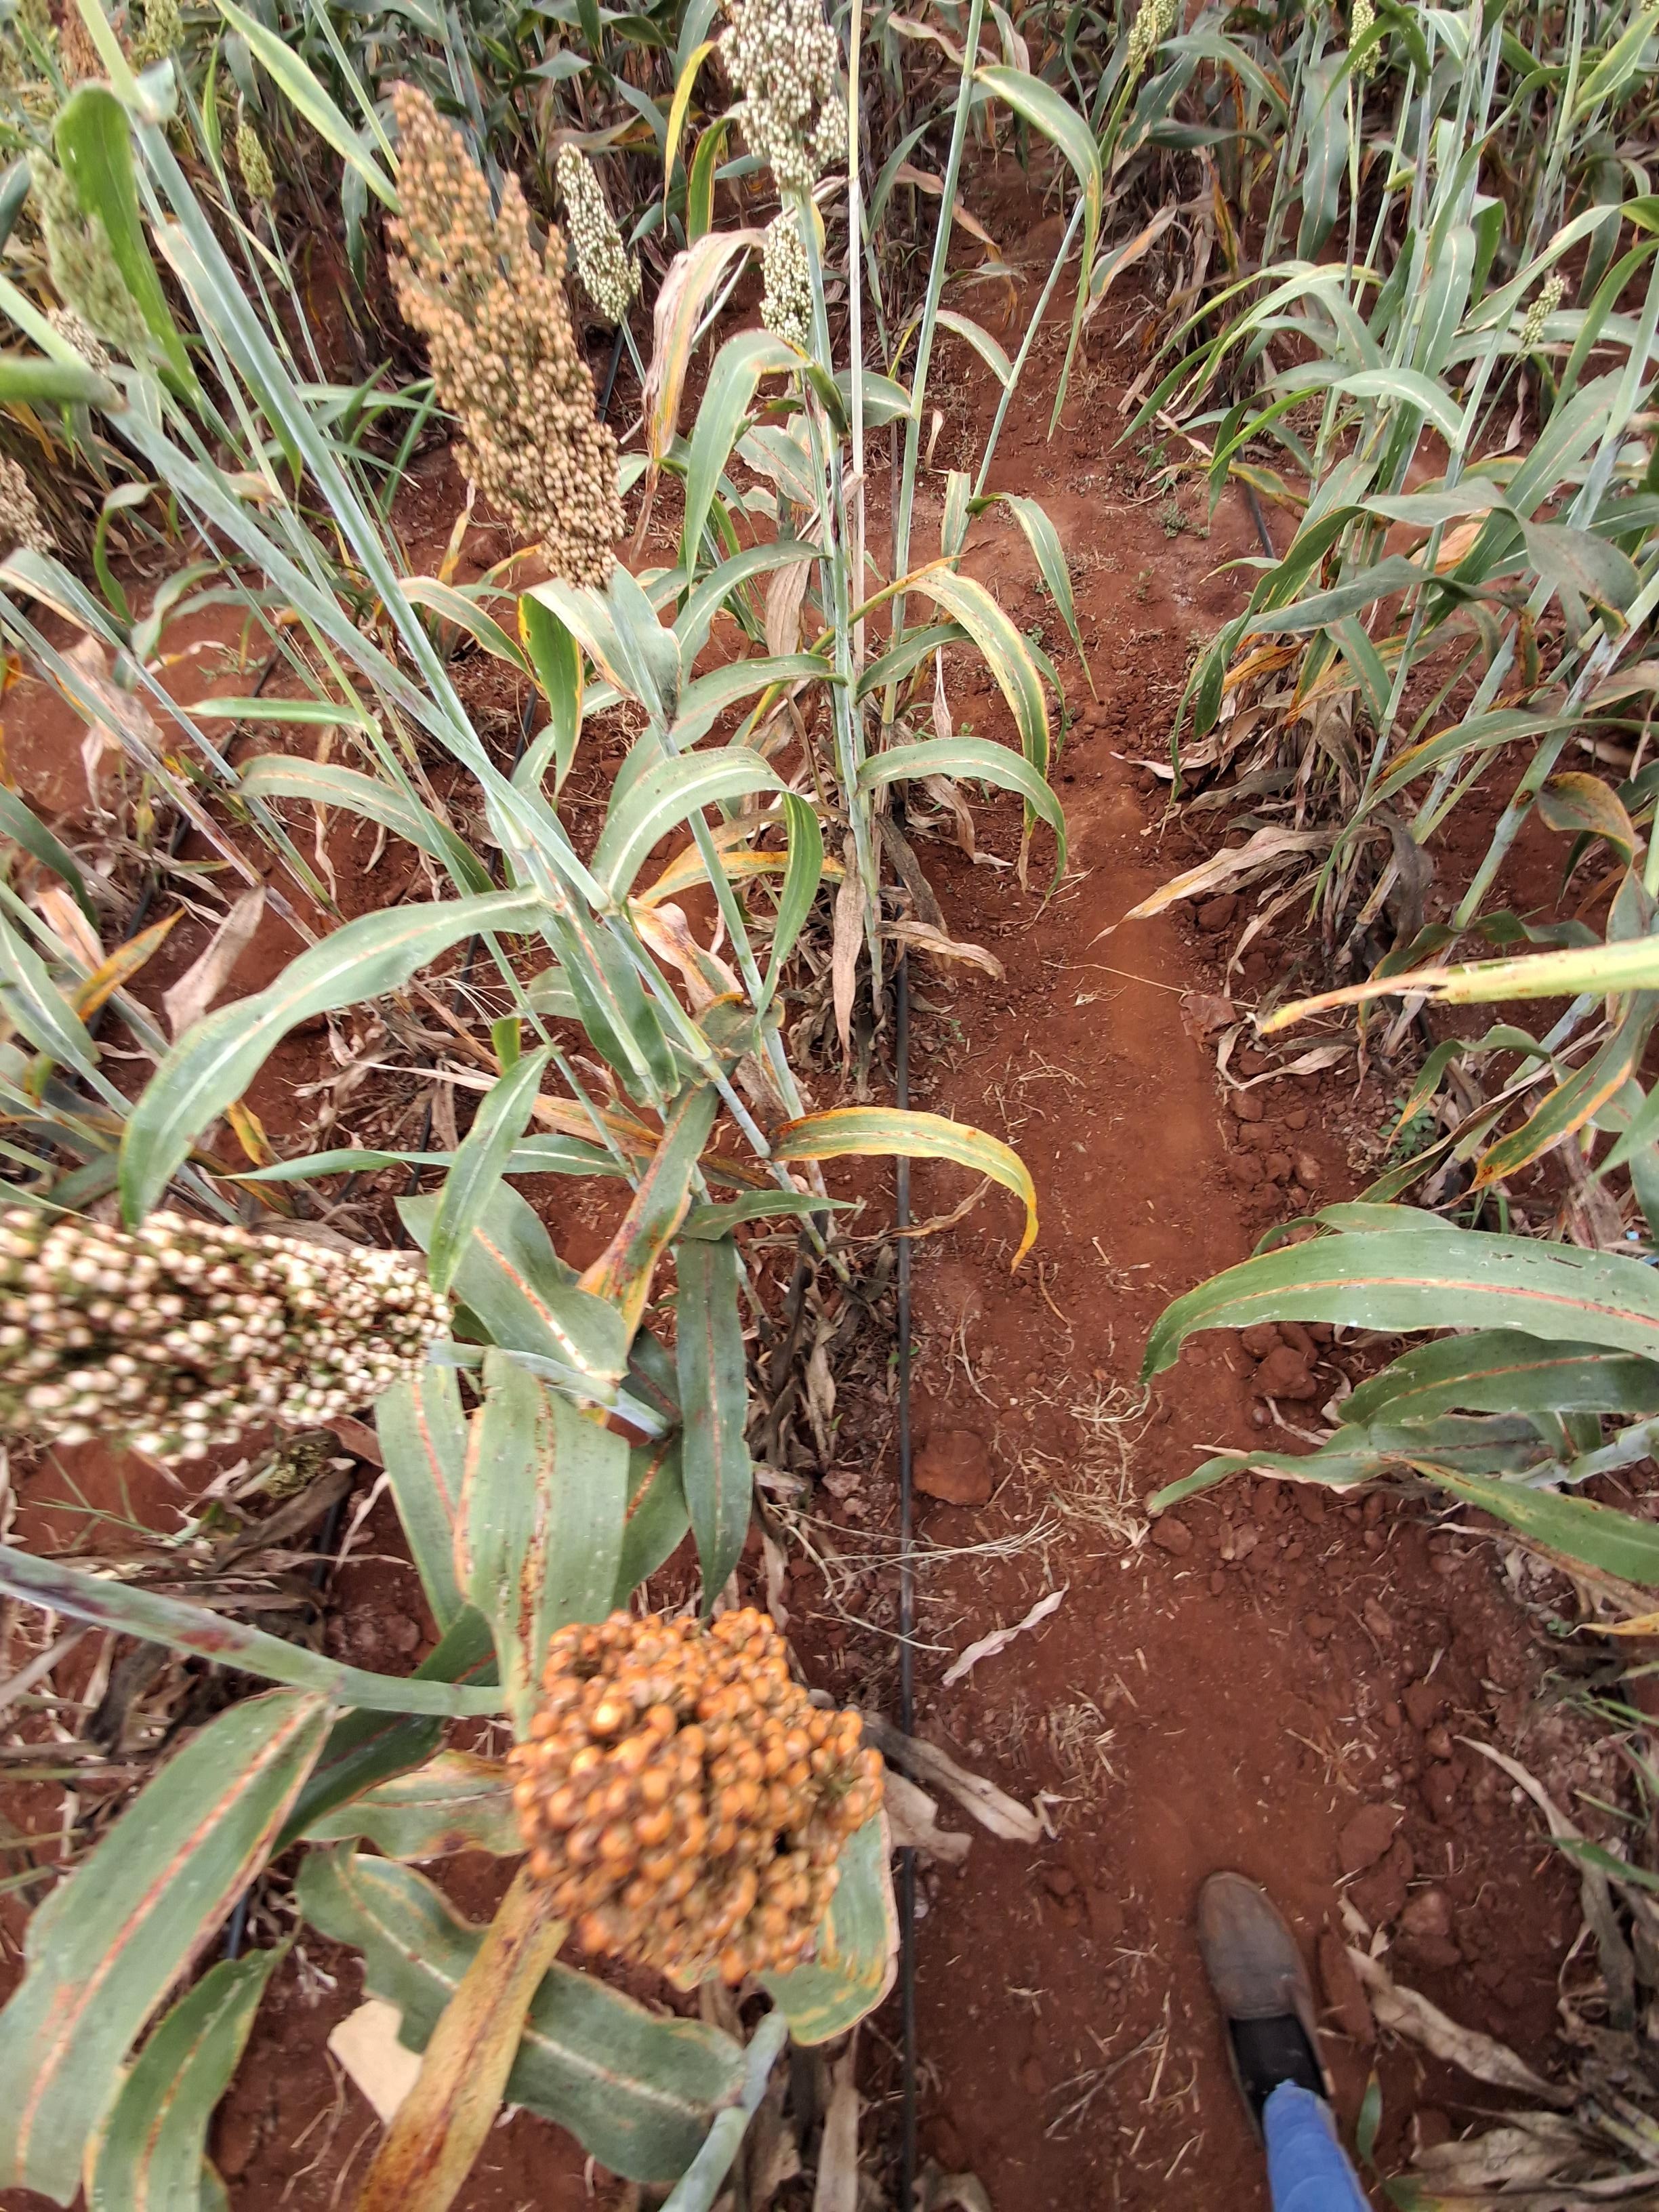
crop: sorghum
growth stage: filling grain
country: Kenya
